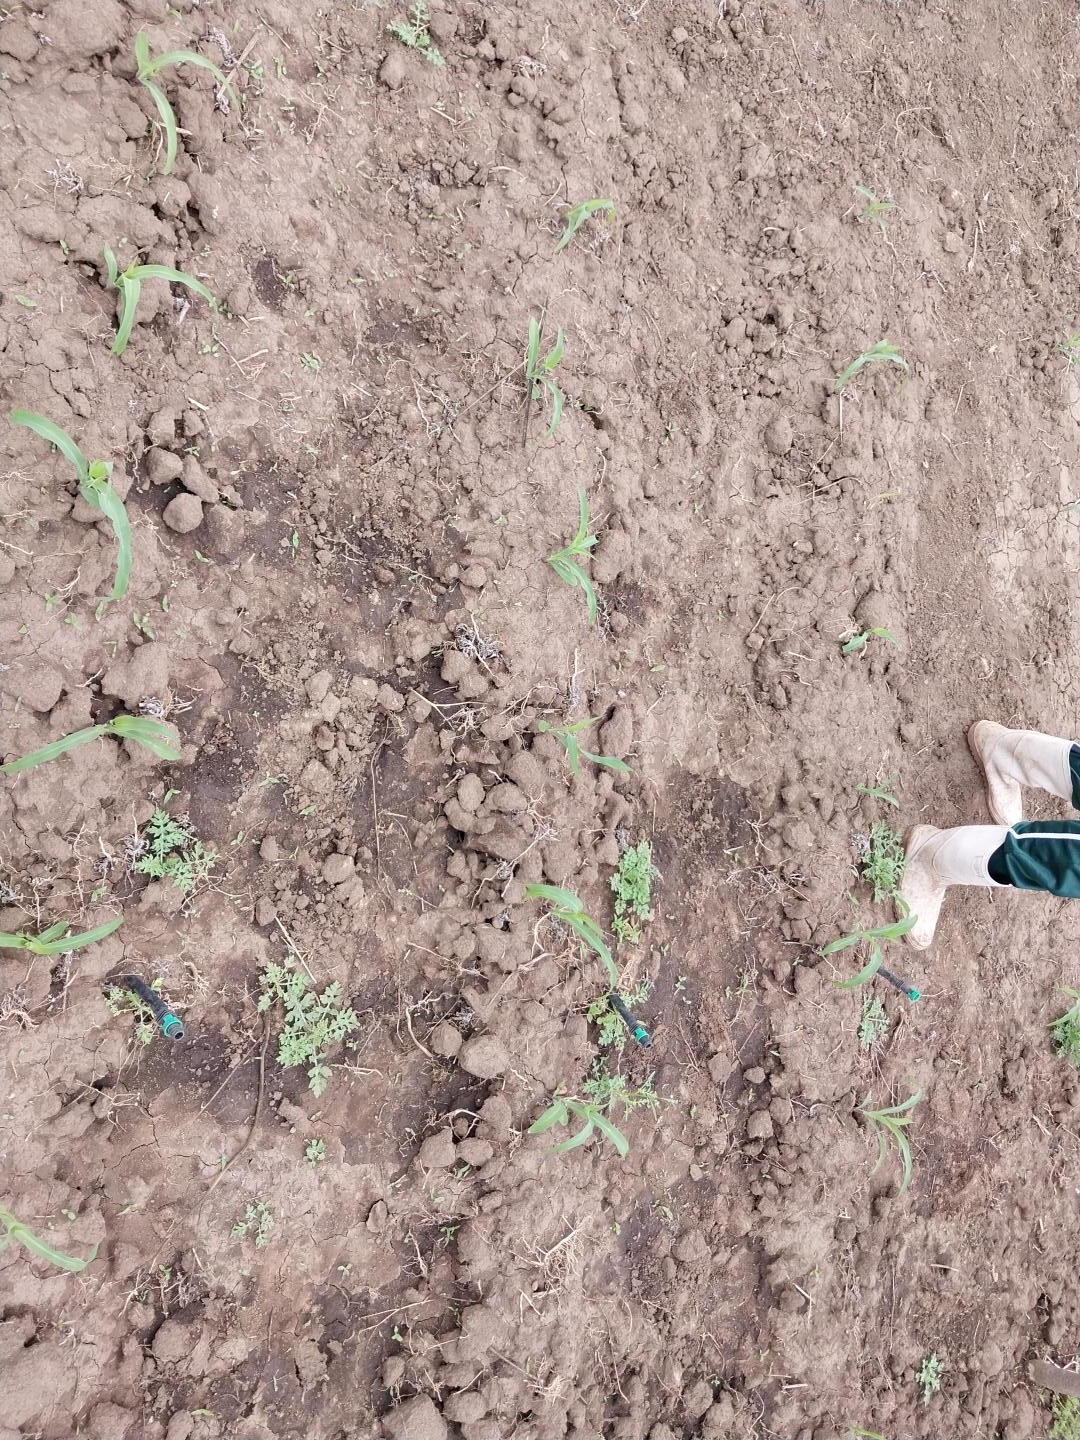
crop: maize
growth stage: emergence
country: Tanzania
